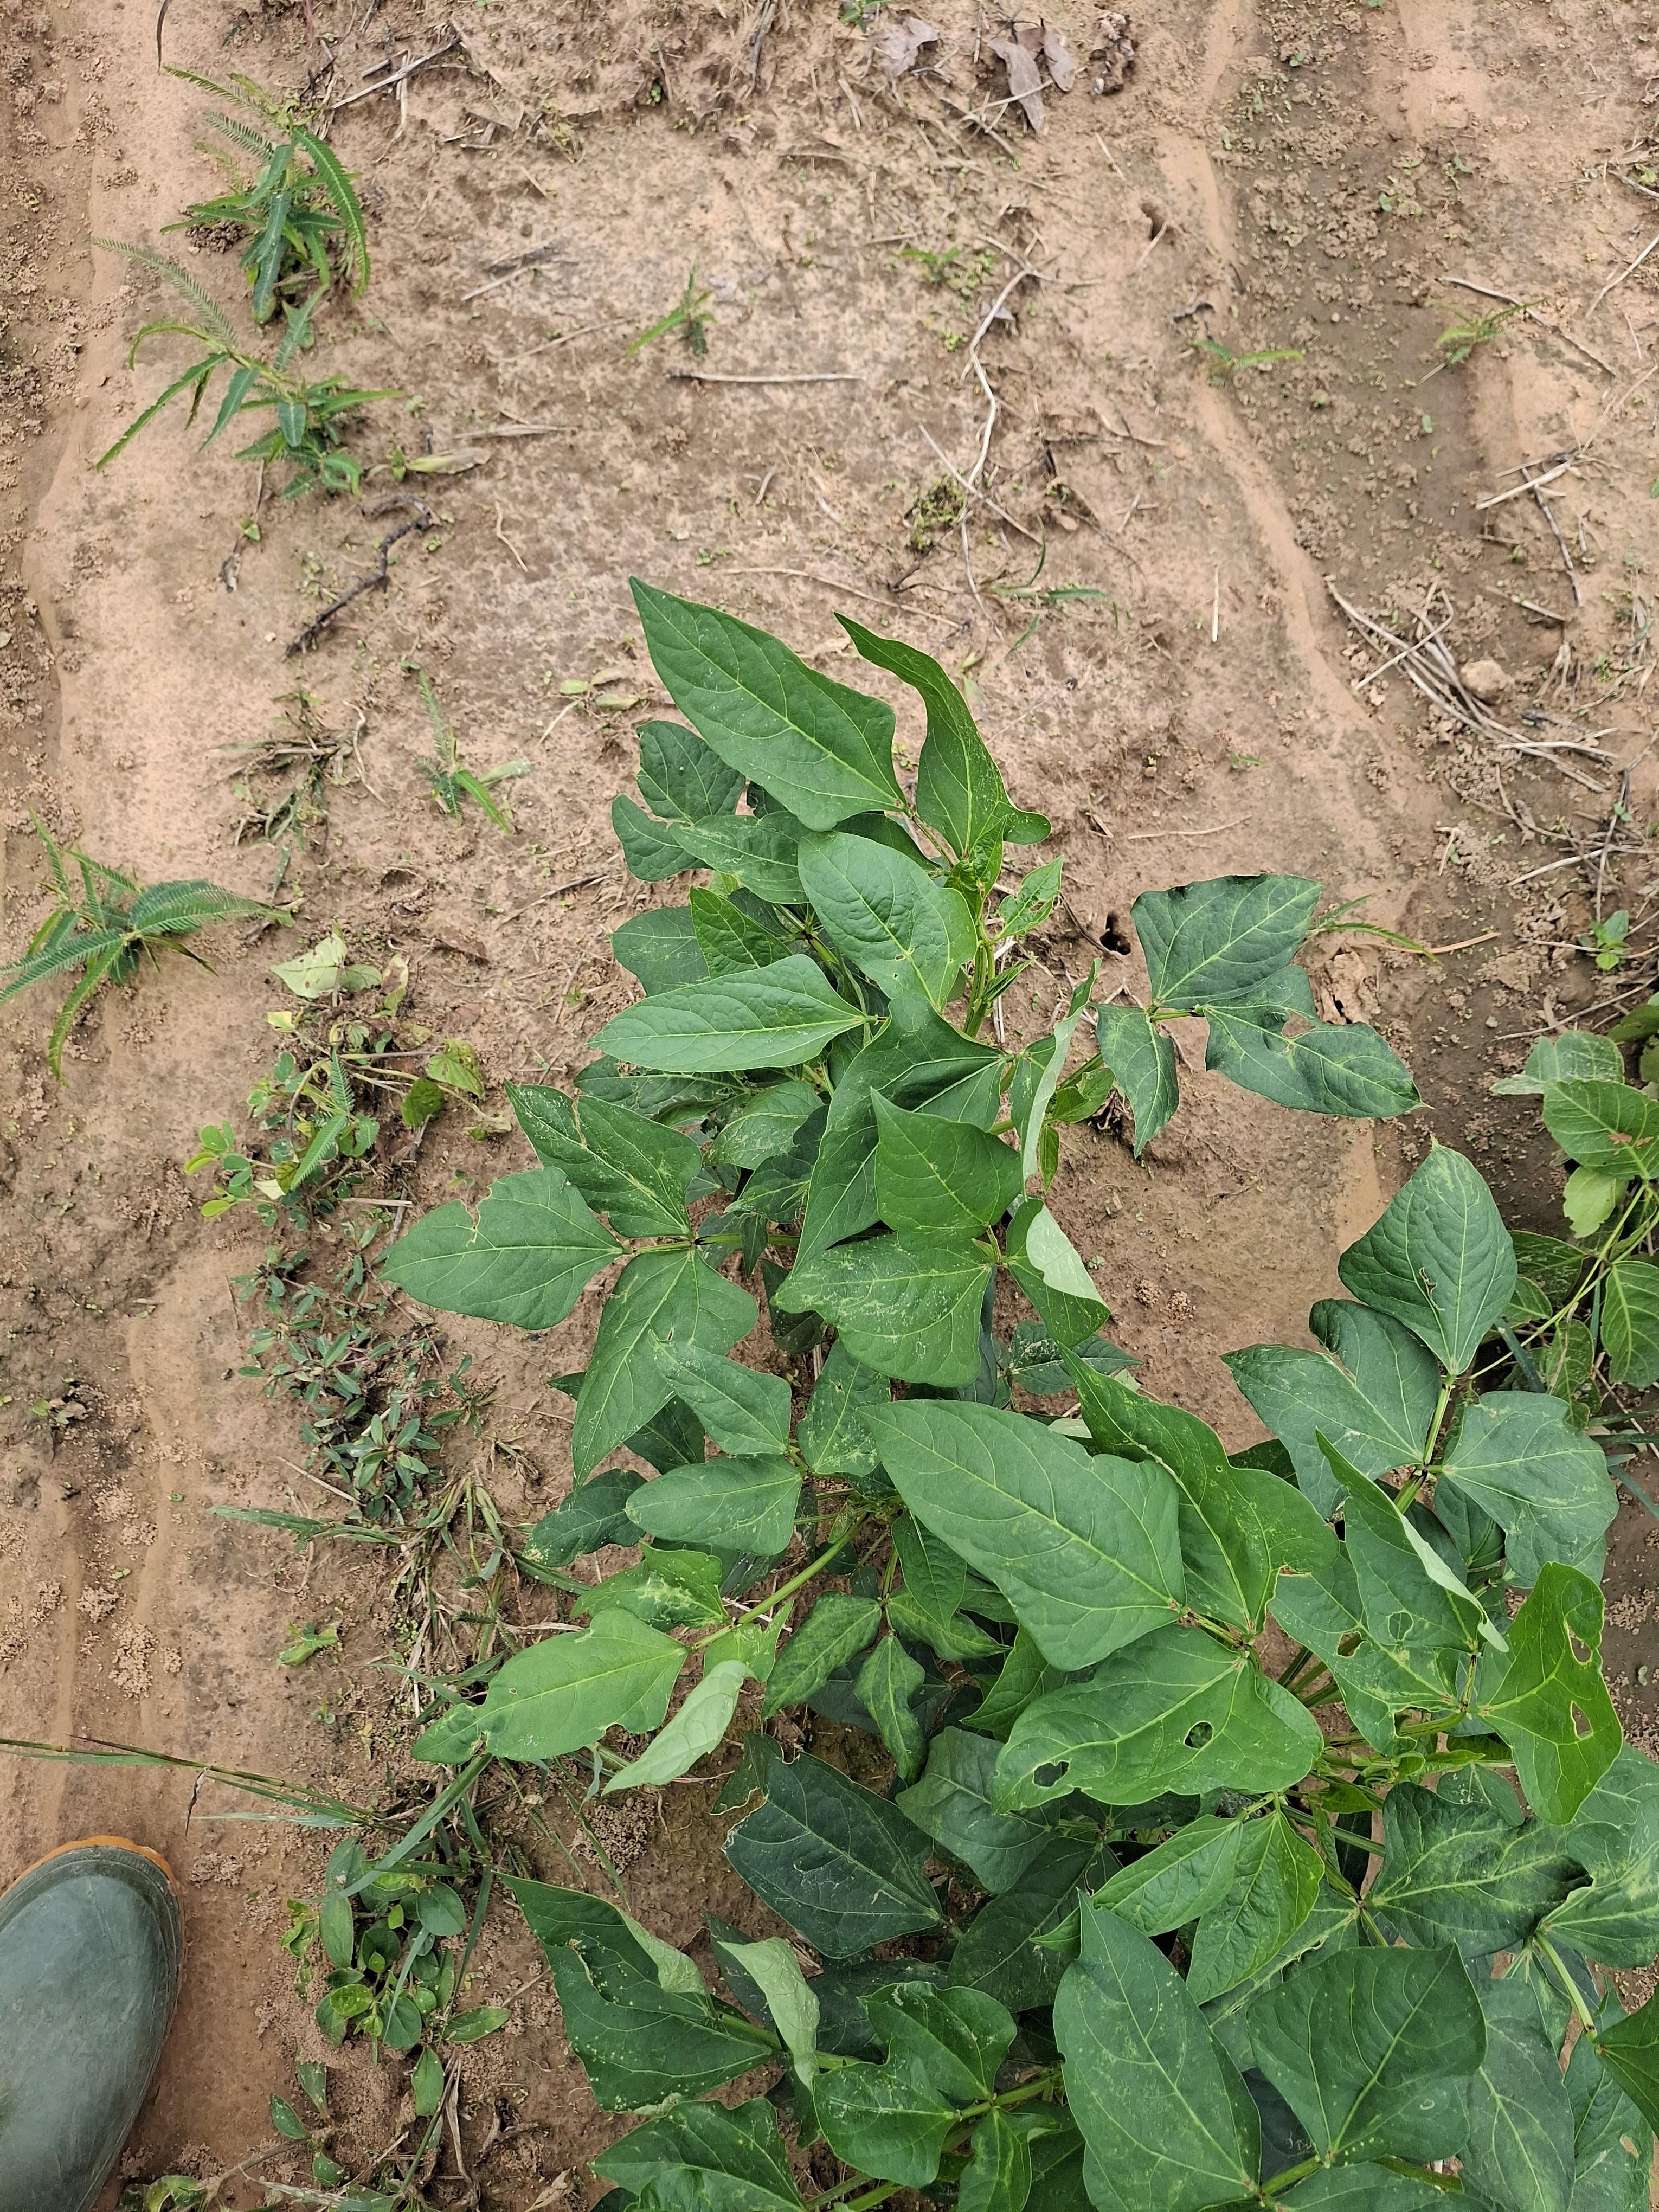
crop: cowpea
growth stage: vegetative
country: Nigeria
